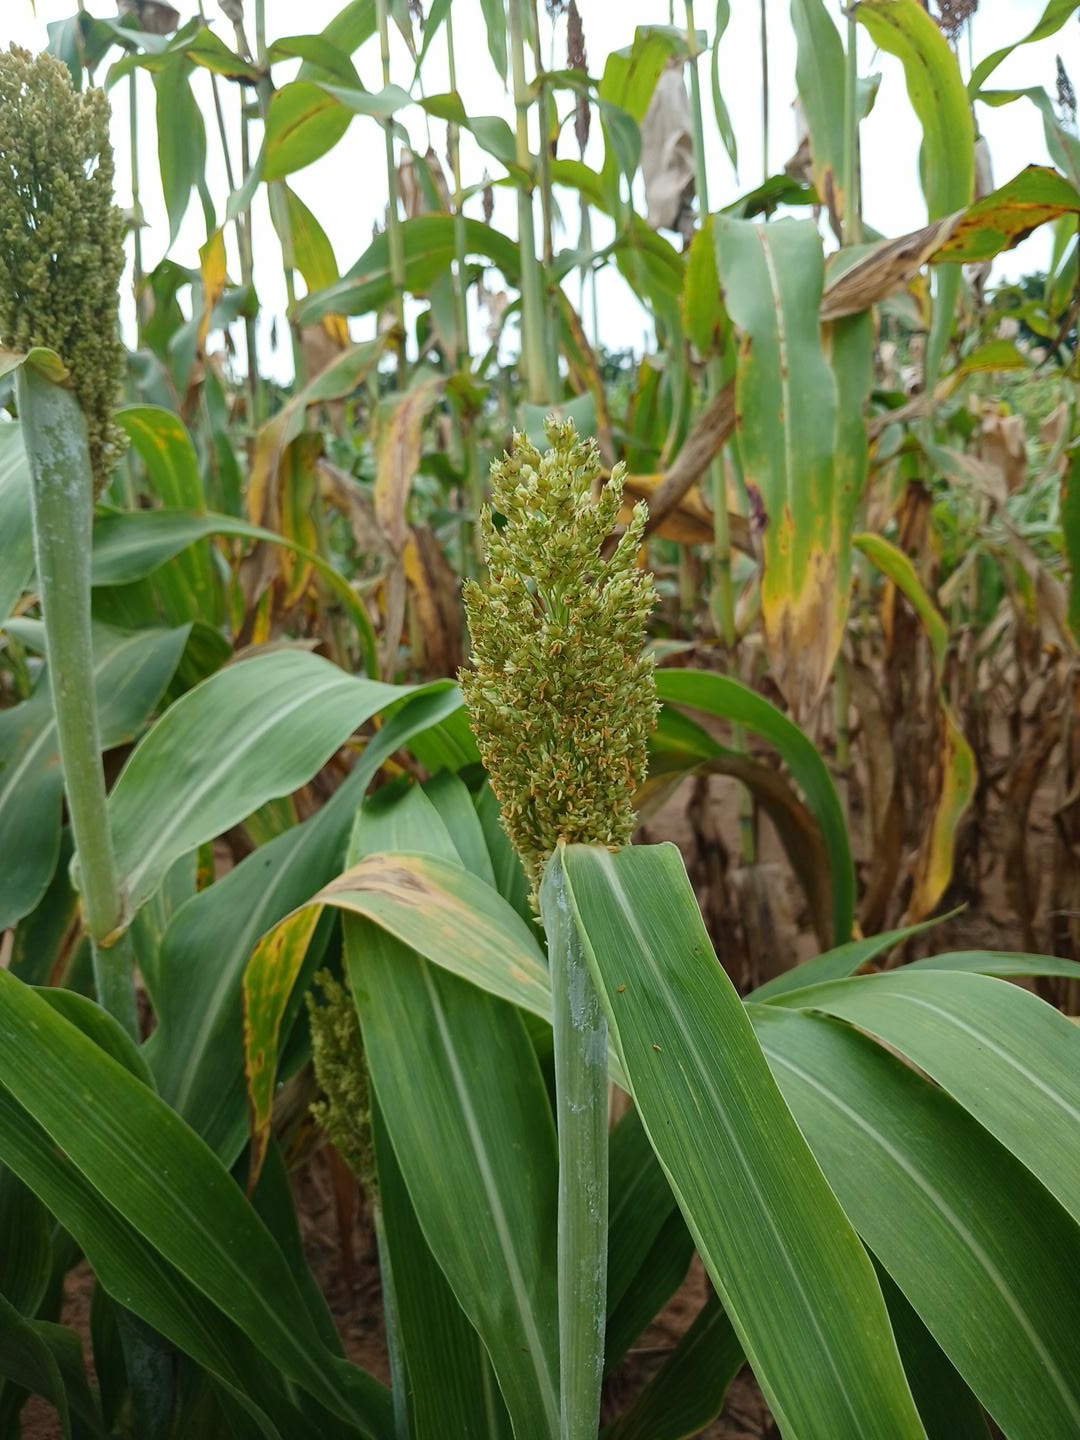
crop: sorghum
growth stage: flowering
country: Senegal
